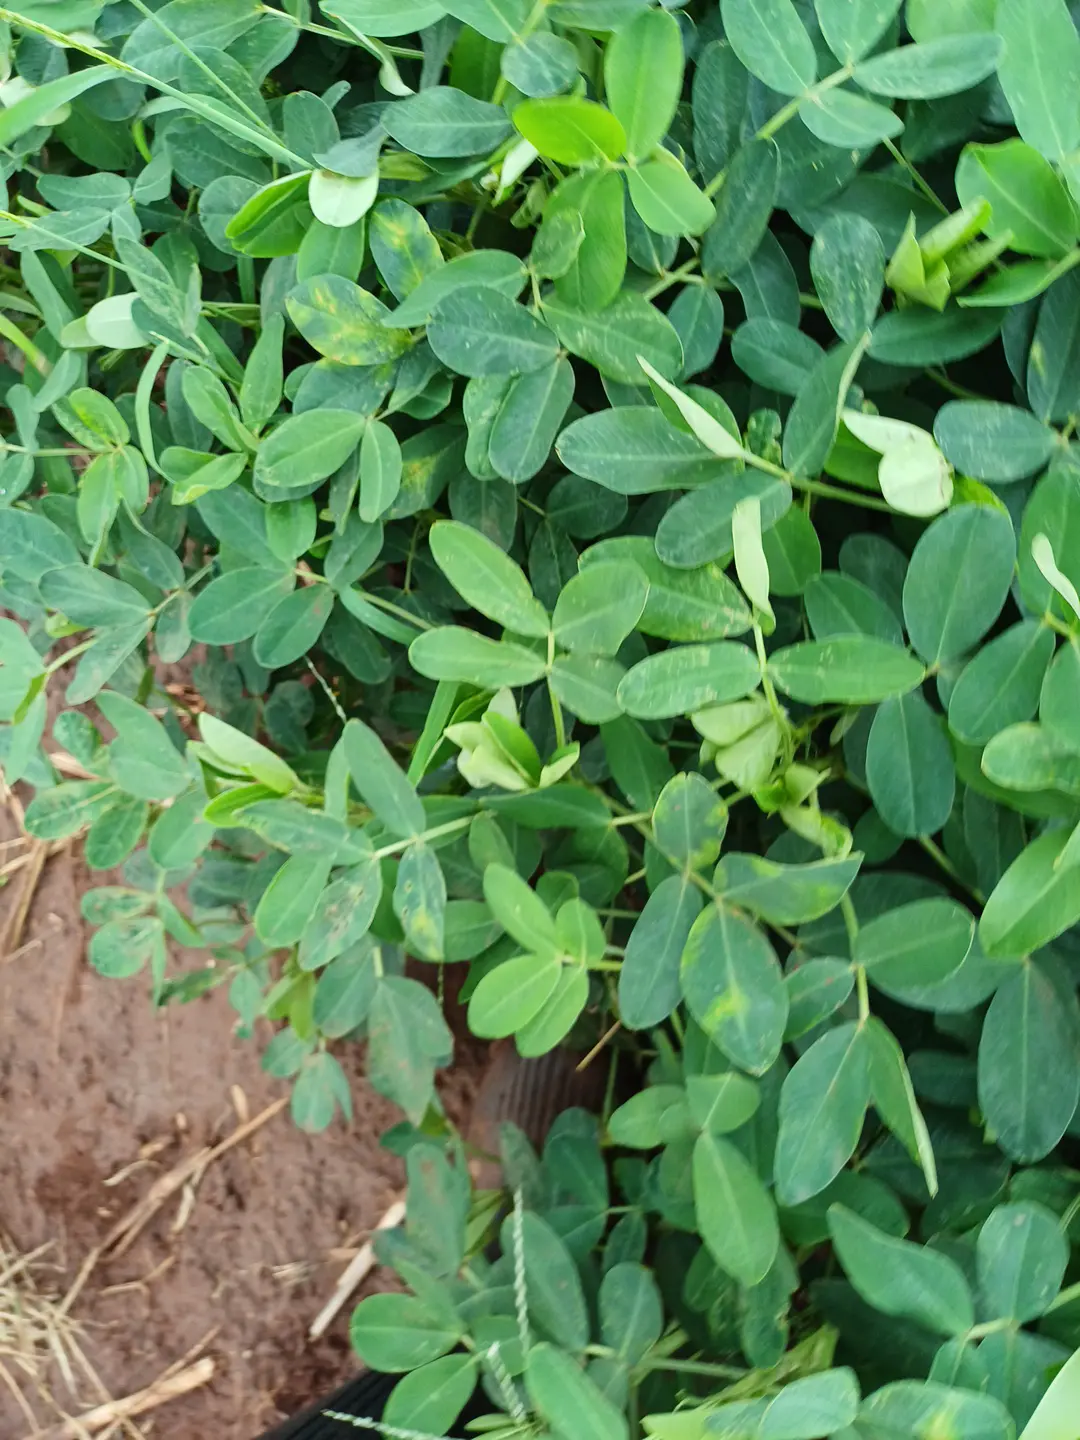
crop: groundnut
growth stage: flowering
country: Kenya
